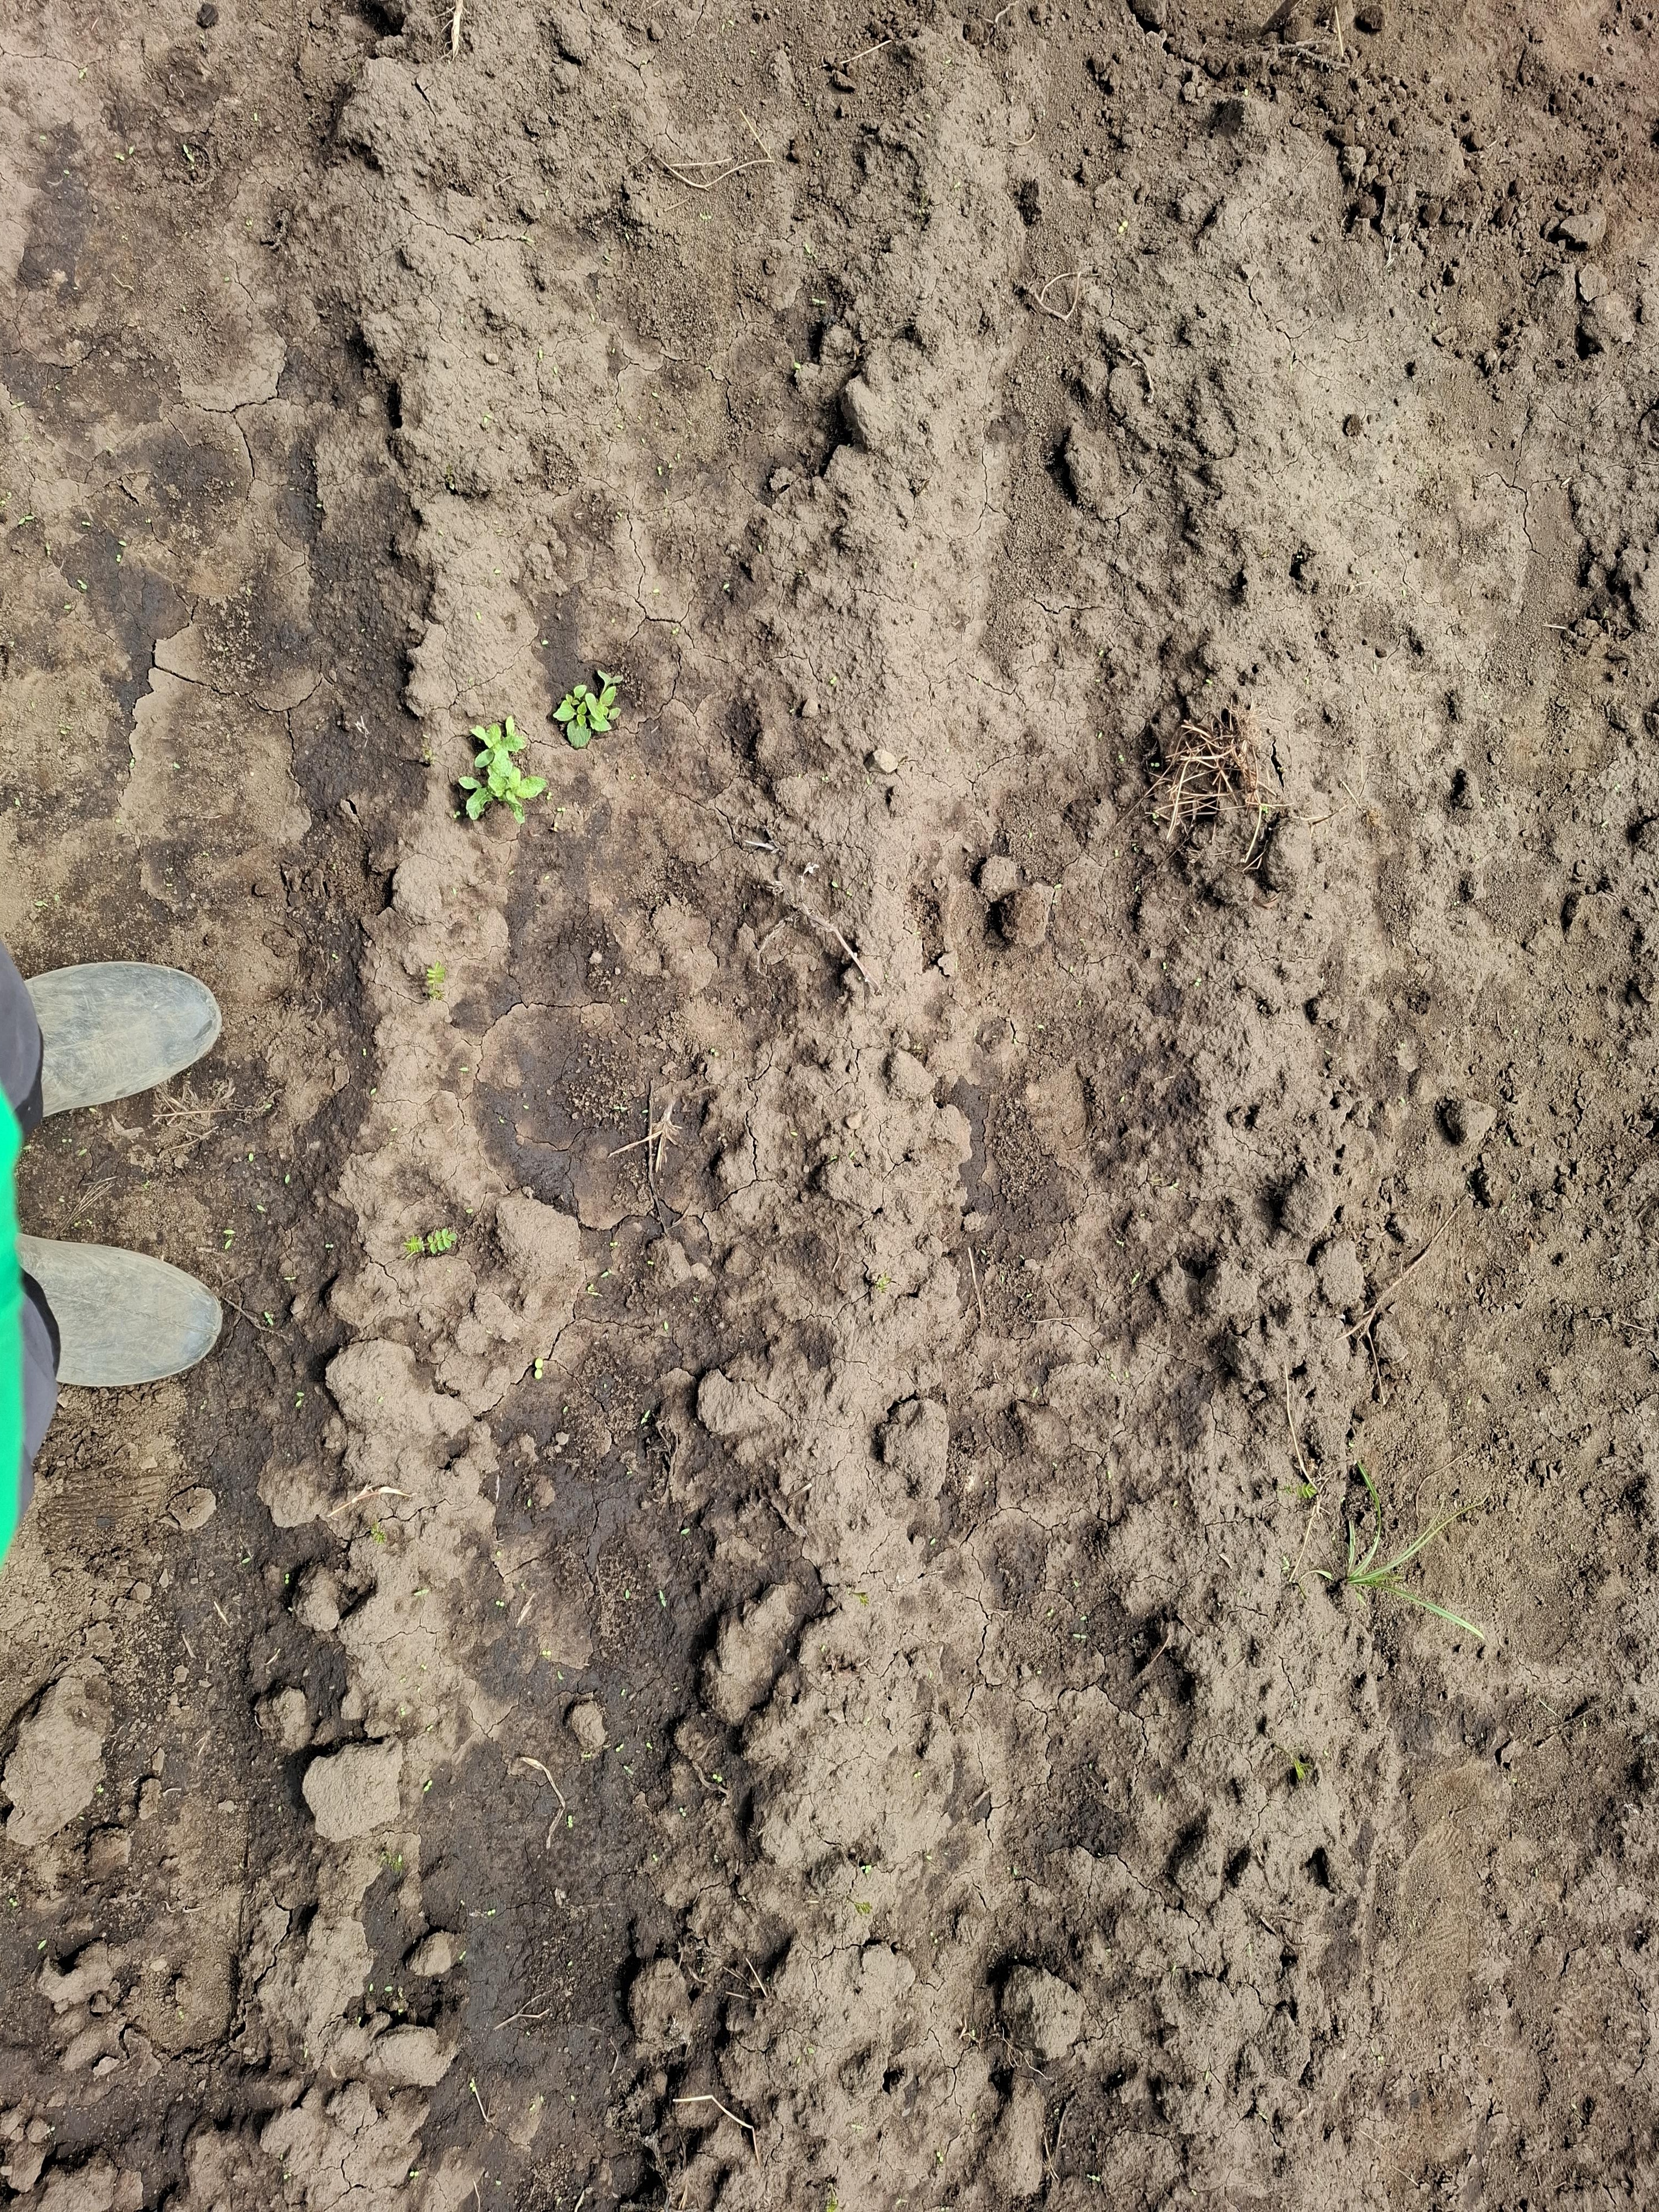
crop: chickpea
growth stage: emergence
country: Tanzania
